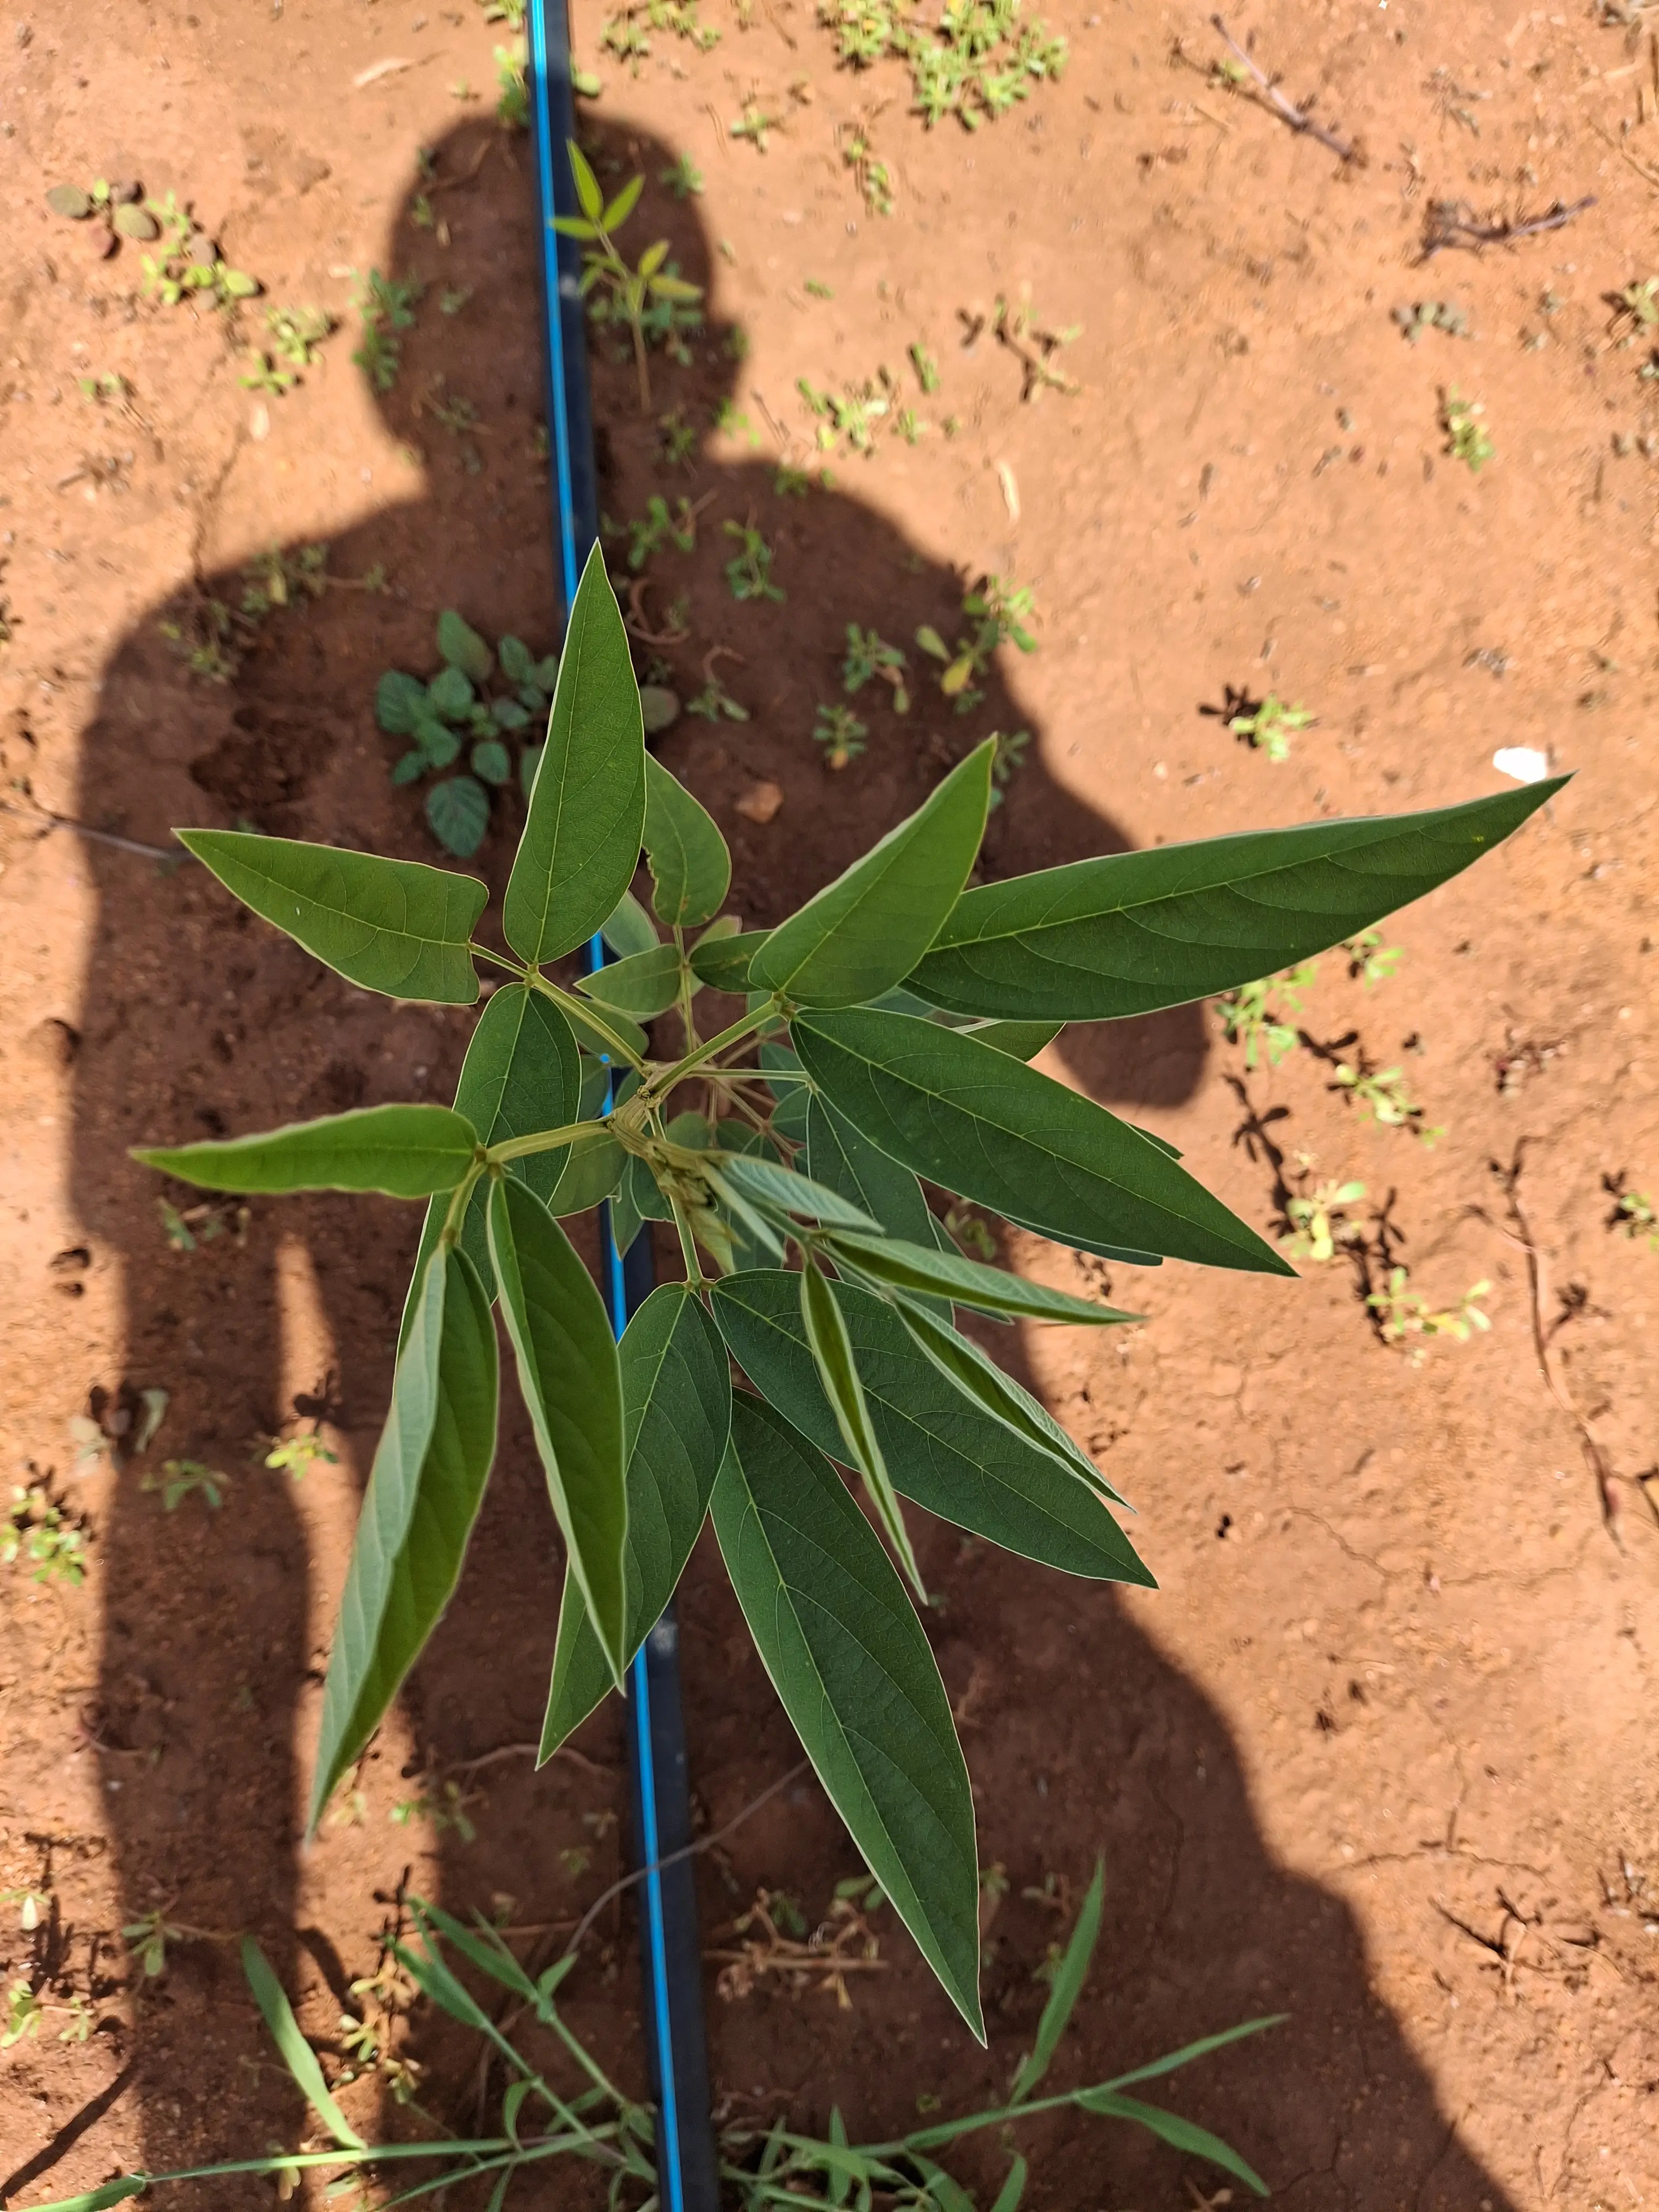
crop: pigeonpea
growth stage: vegetative
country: Kenya
